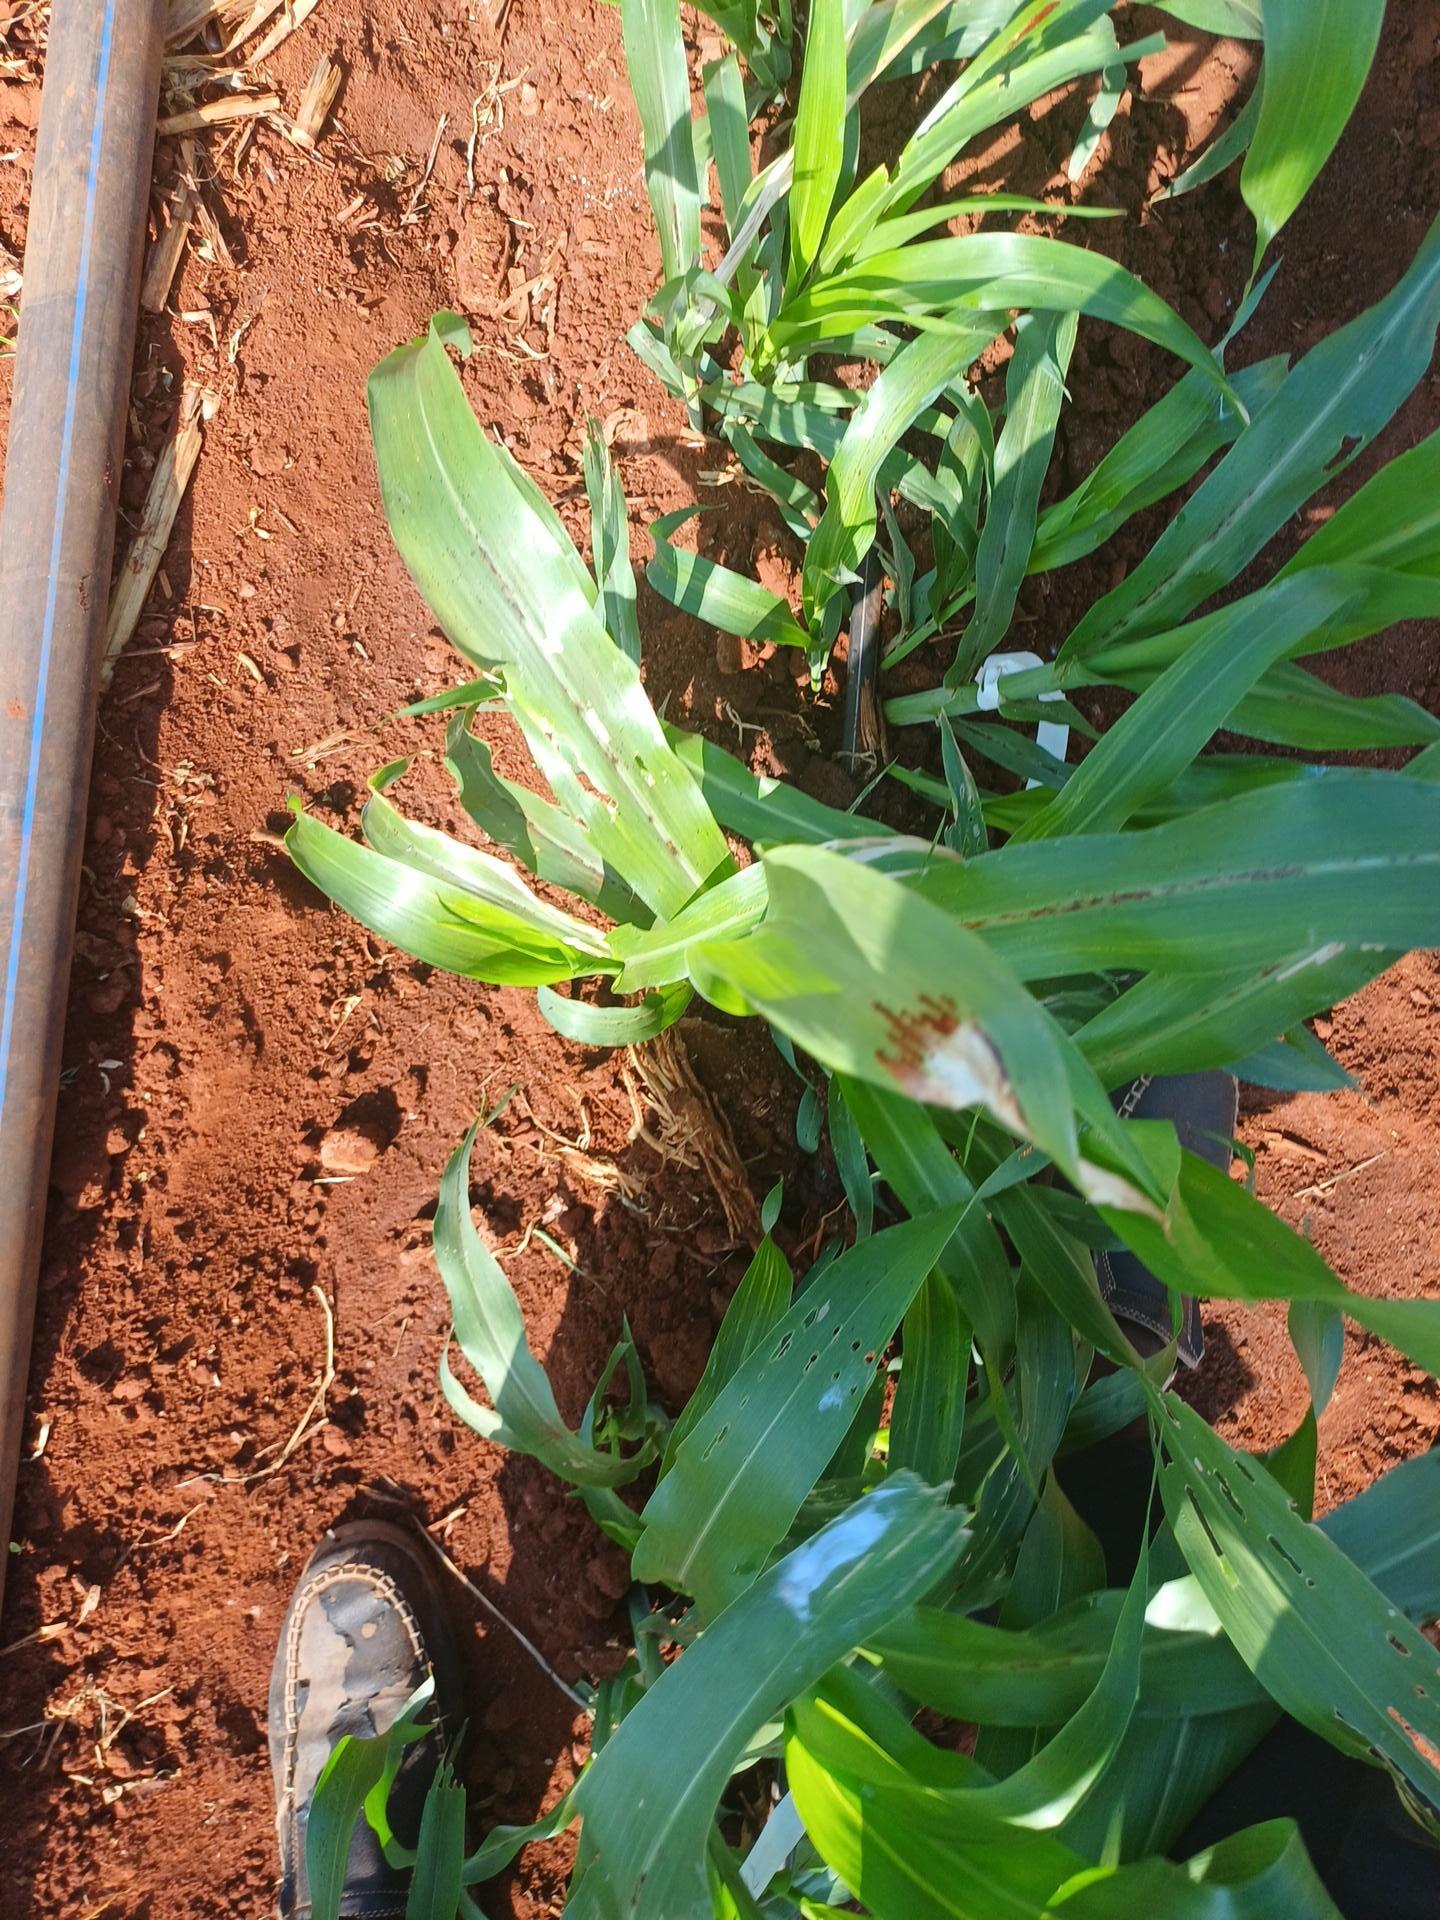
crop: sorghum
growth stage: vegetative
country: Kenya
